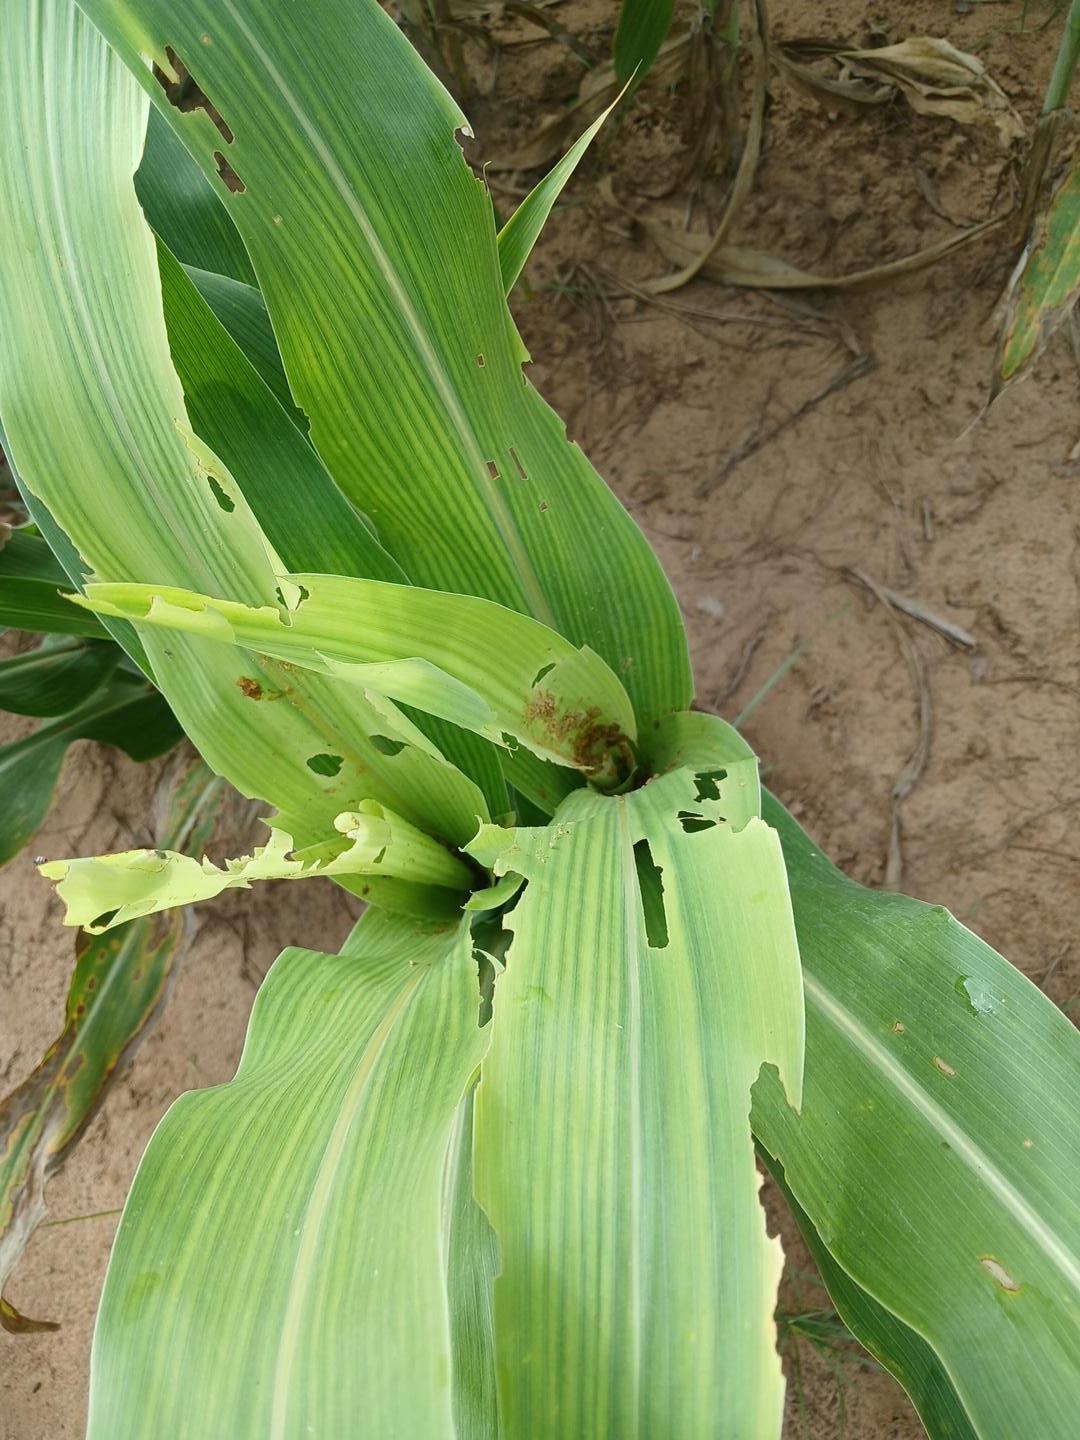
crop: sorghum
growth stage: vegetative
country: Senegal
